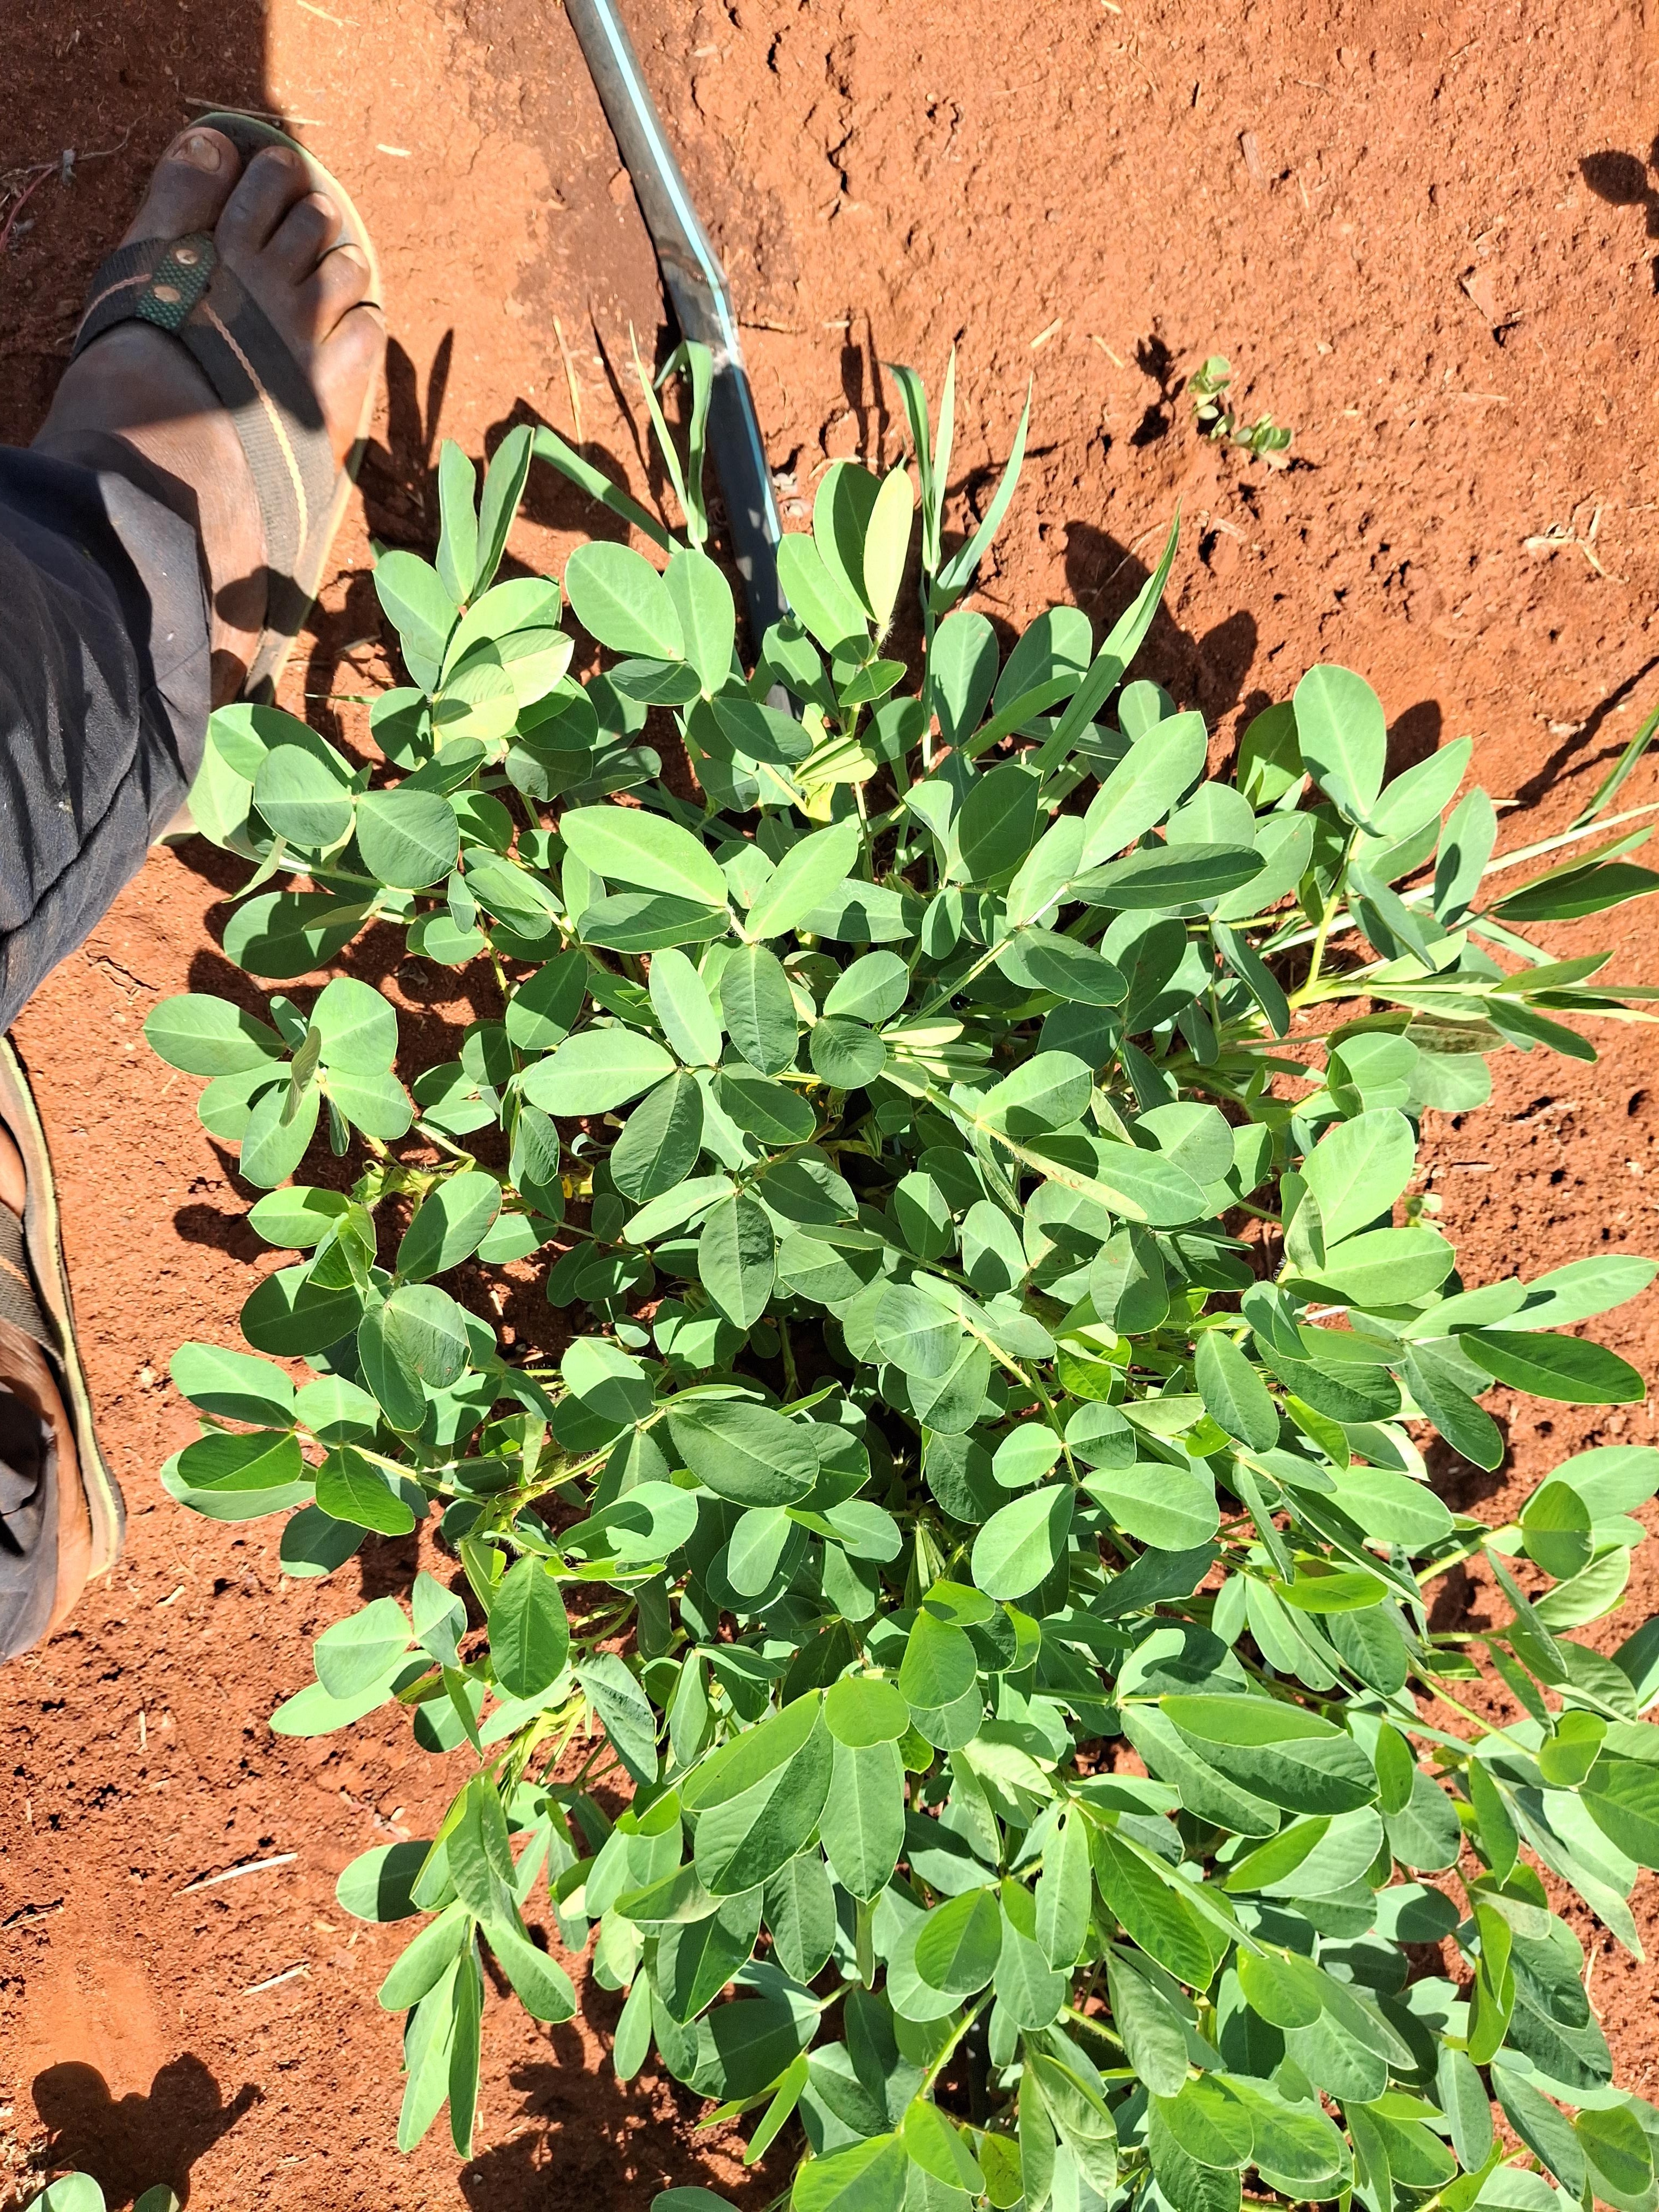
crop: groundnut
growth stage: flowering
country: Kenya
